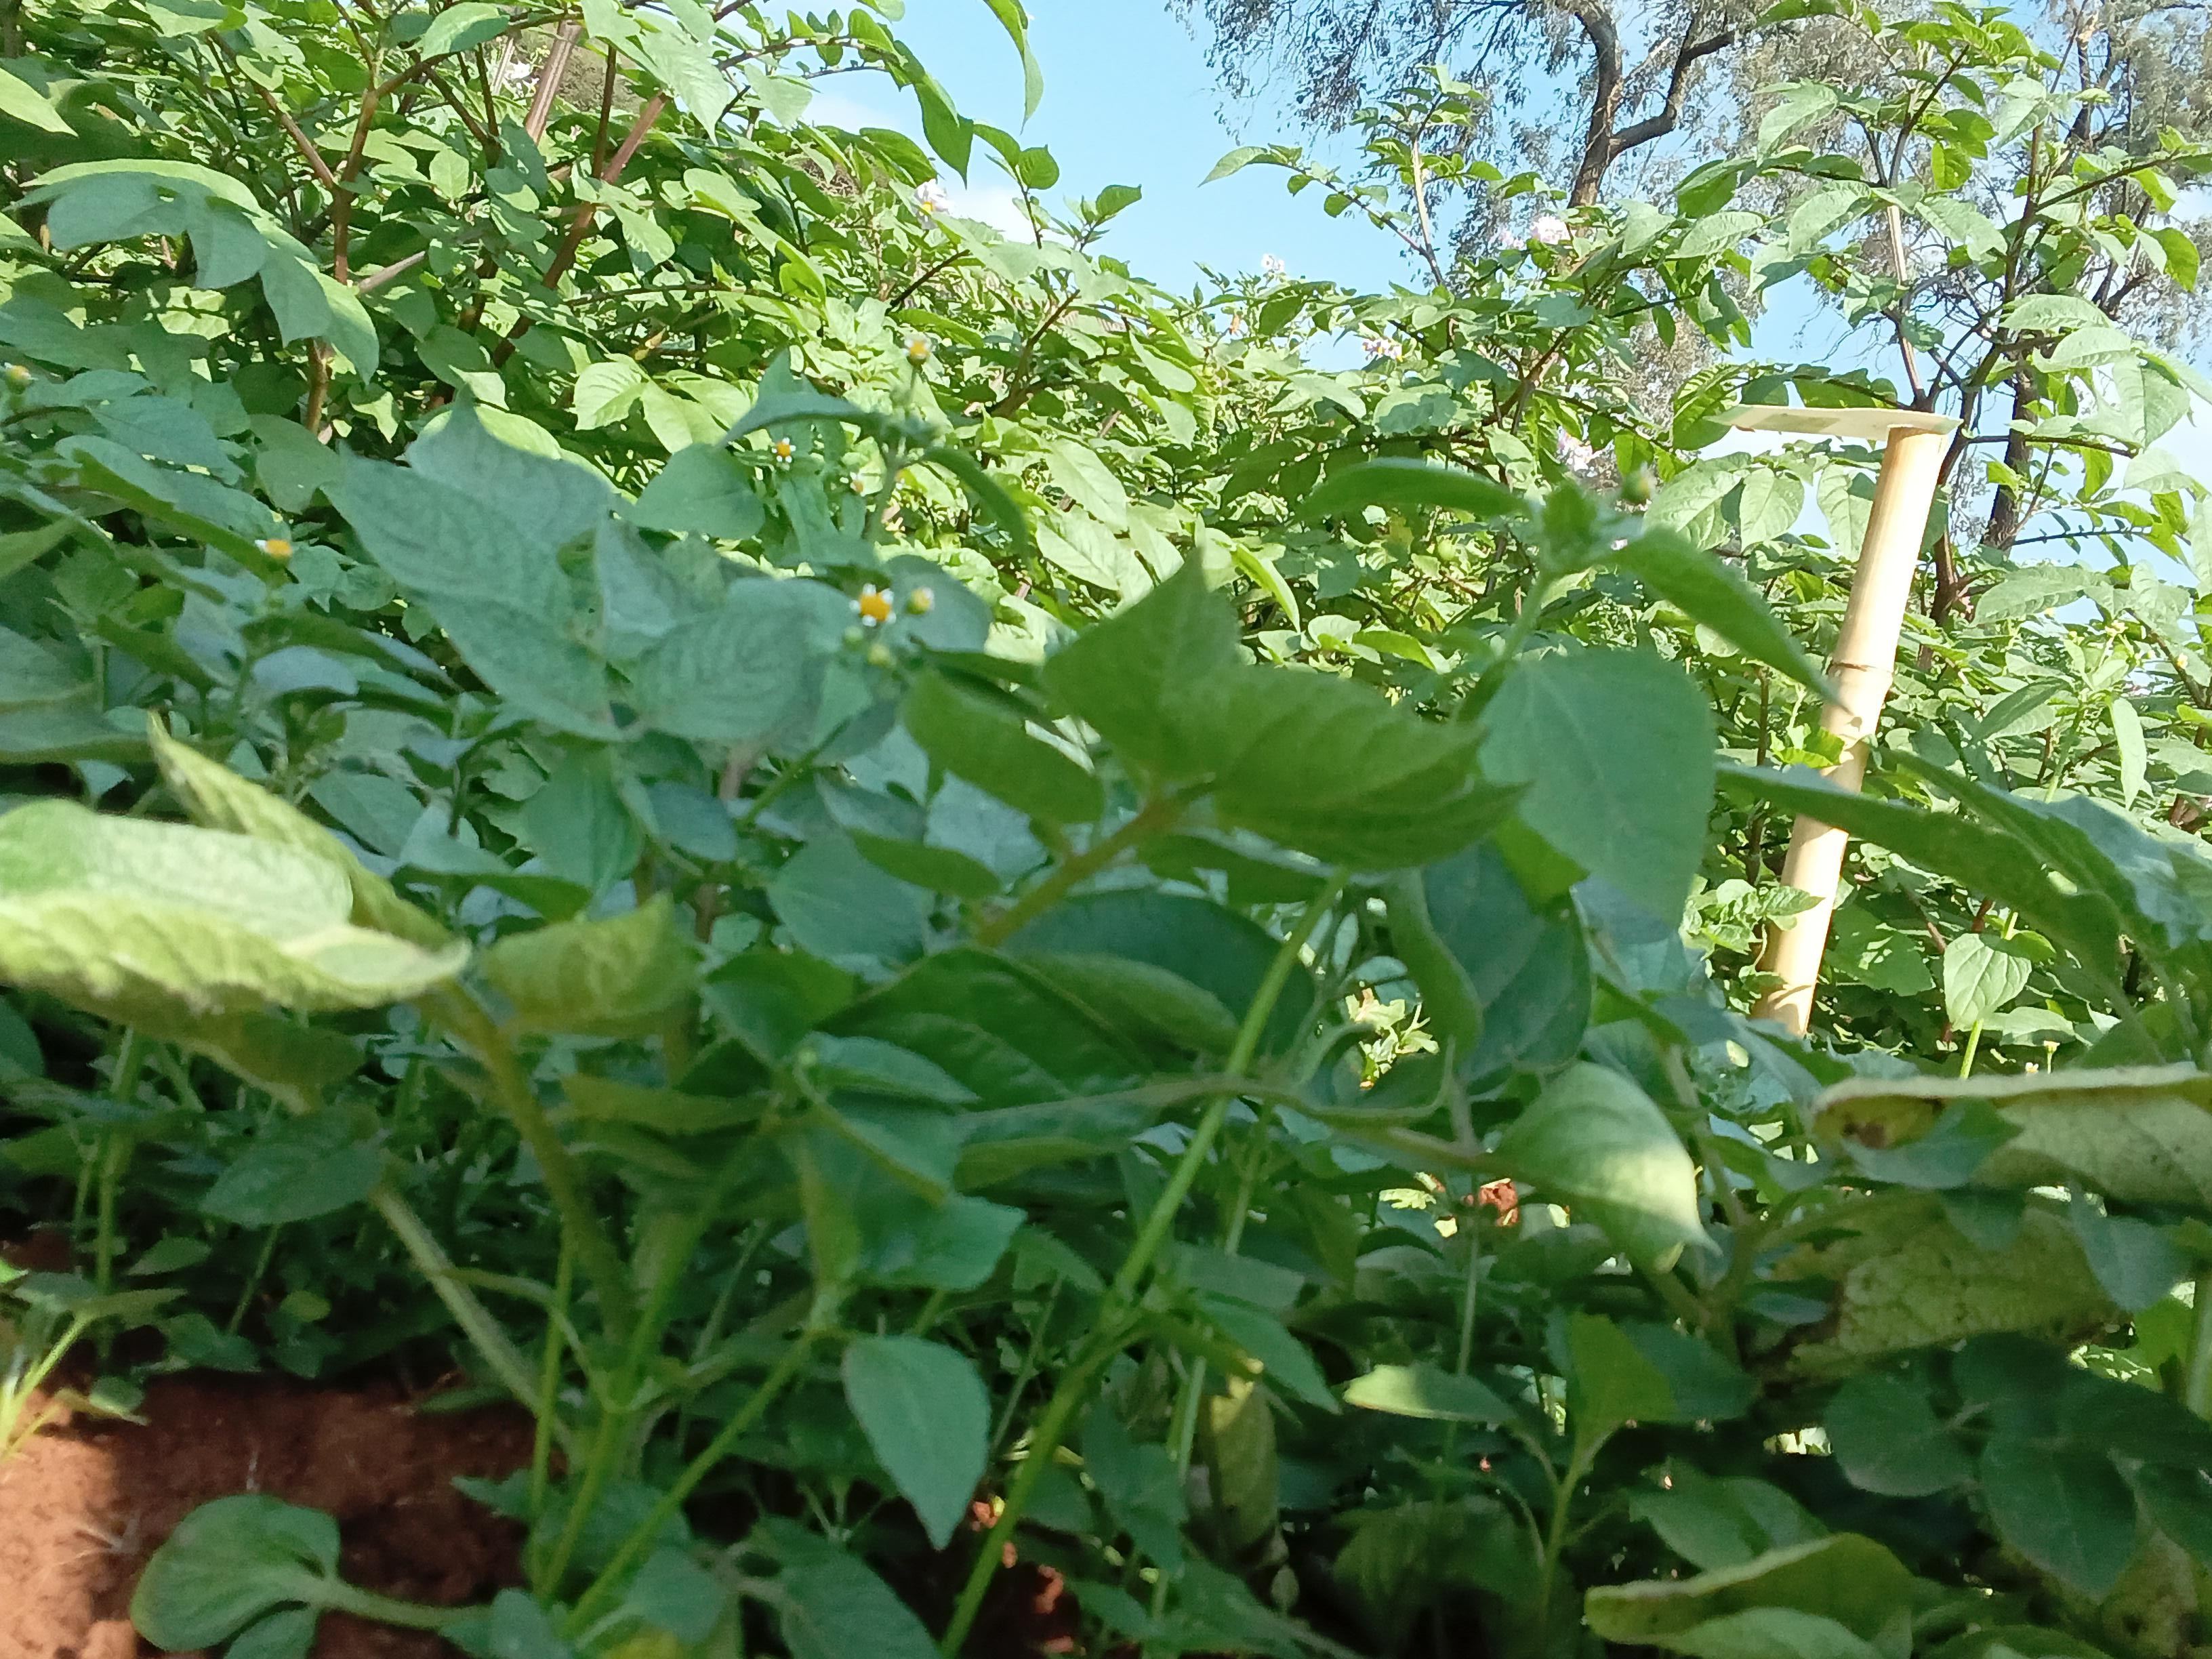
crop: potato
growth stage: maturity
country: Kenya
